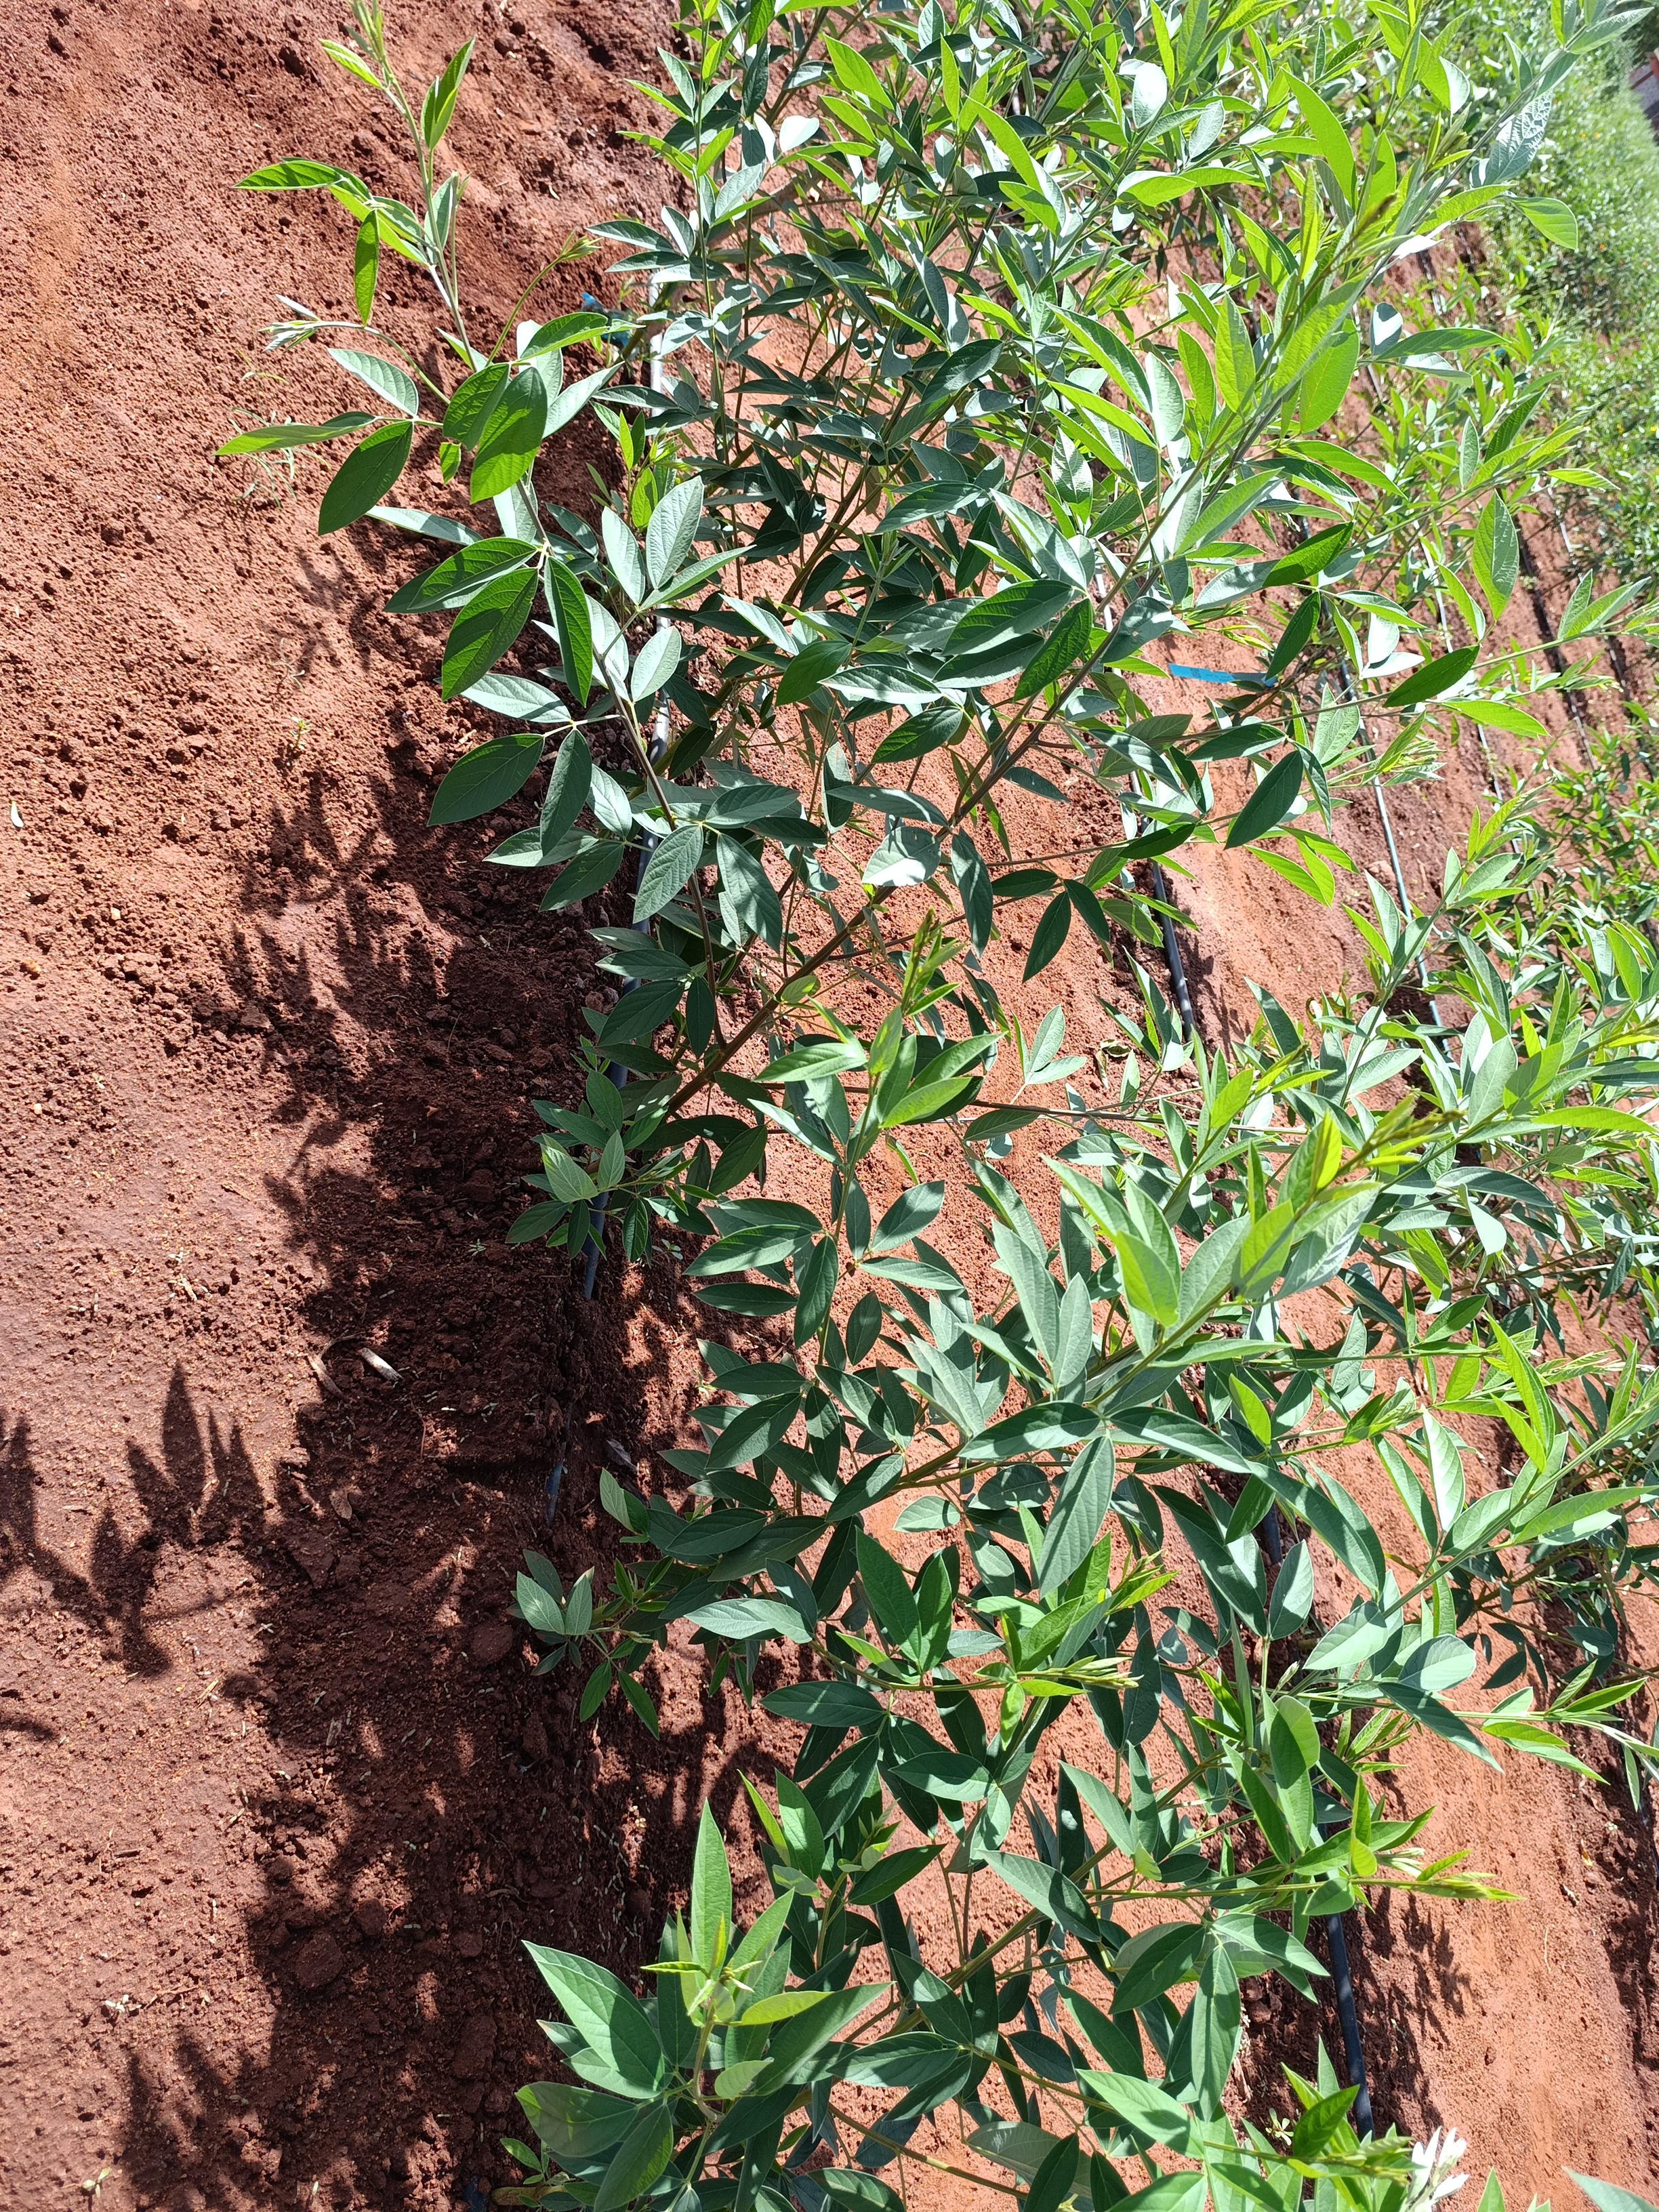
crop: pigeonpea
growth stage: vegetative
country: Kenya
